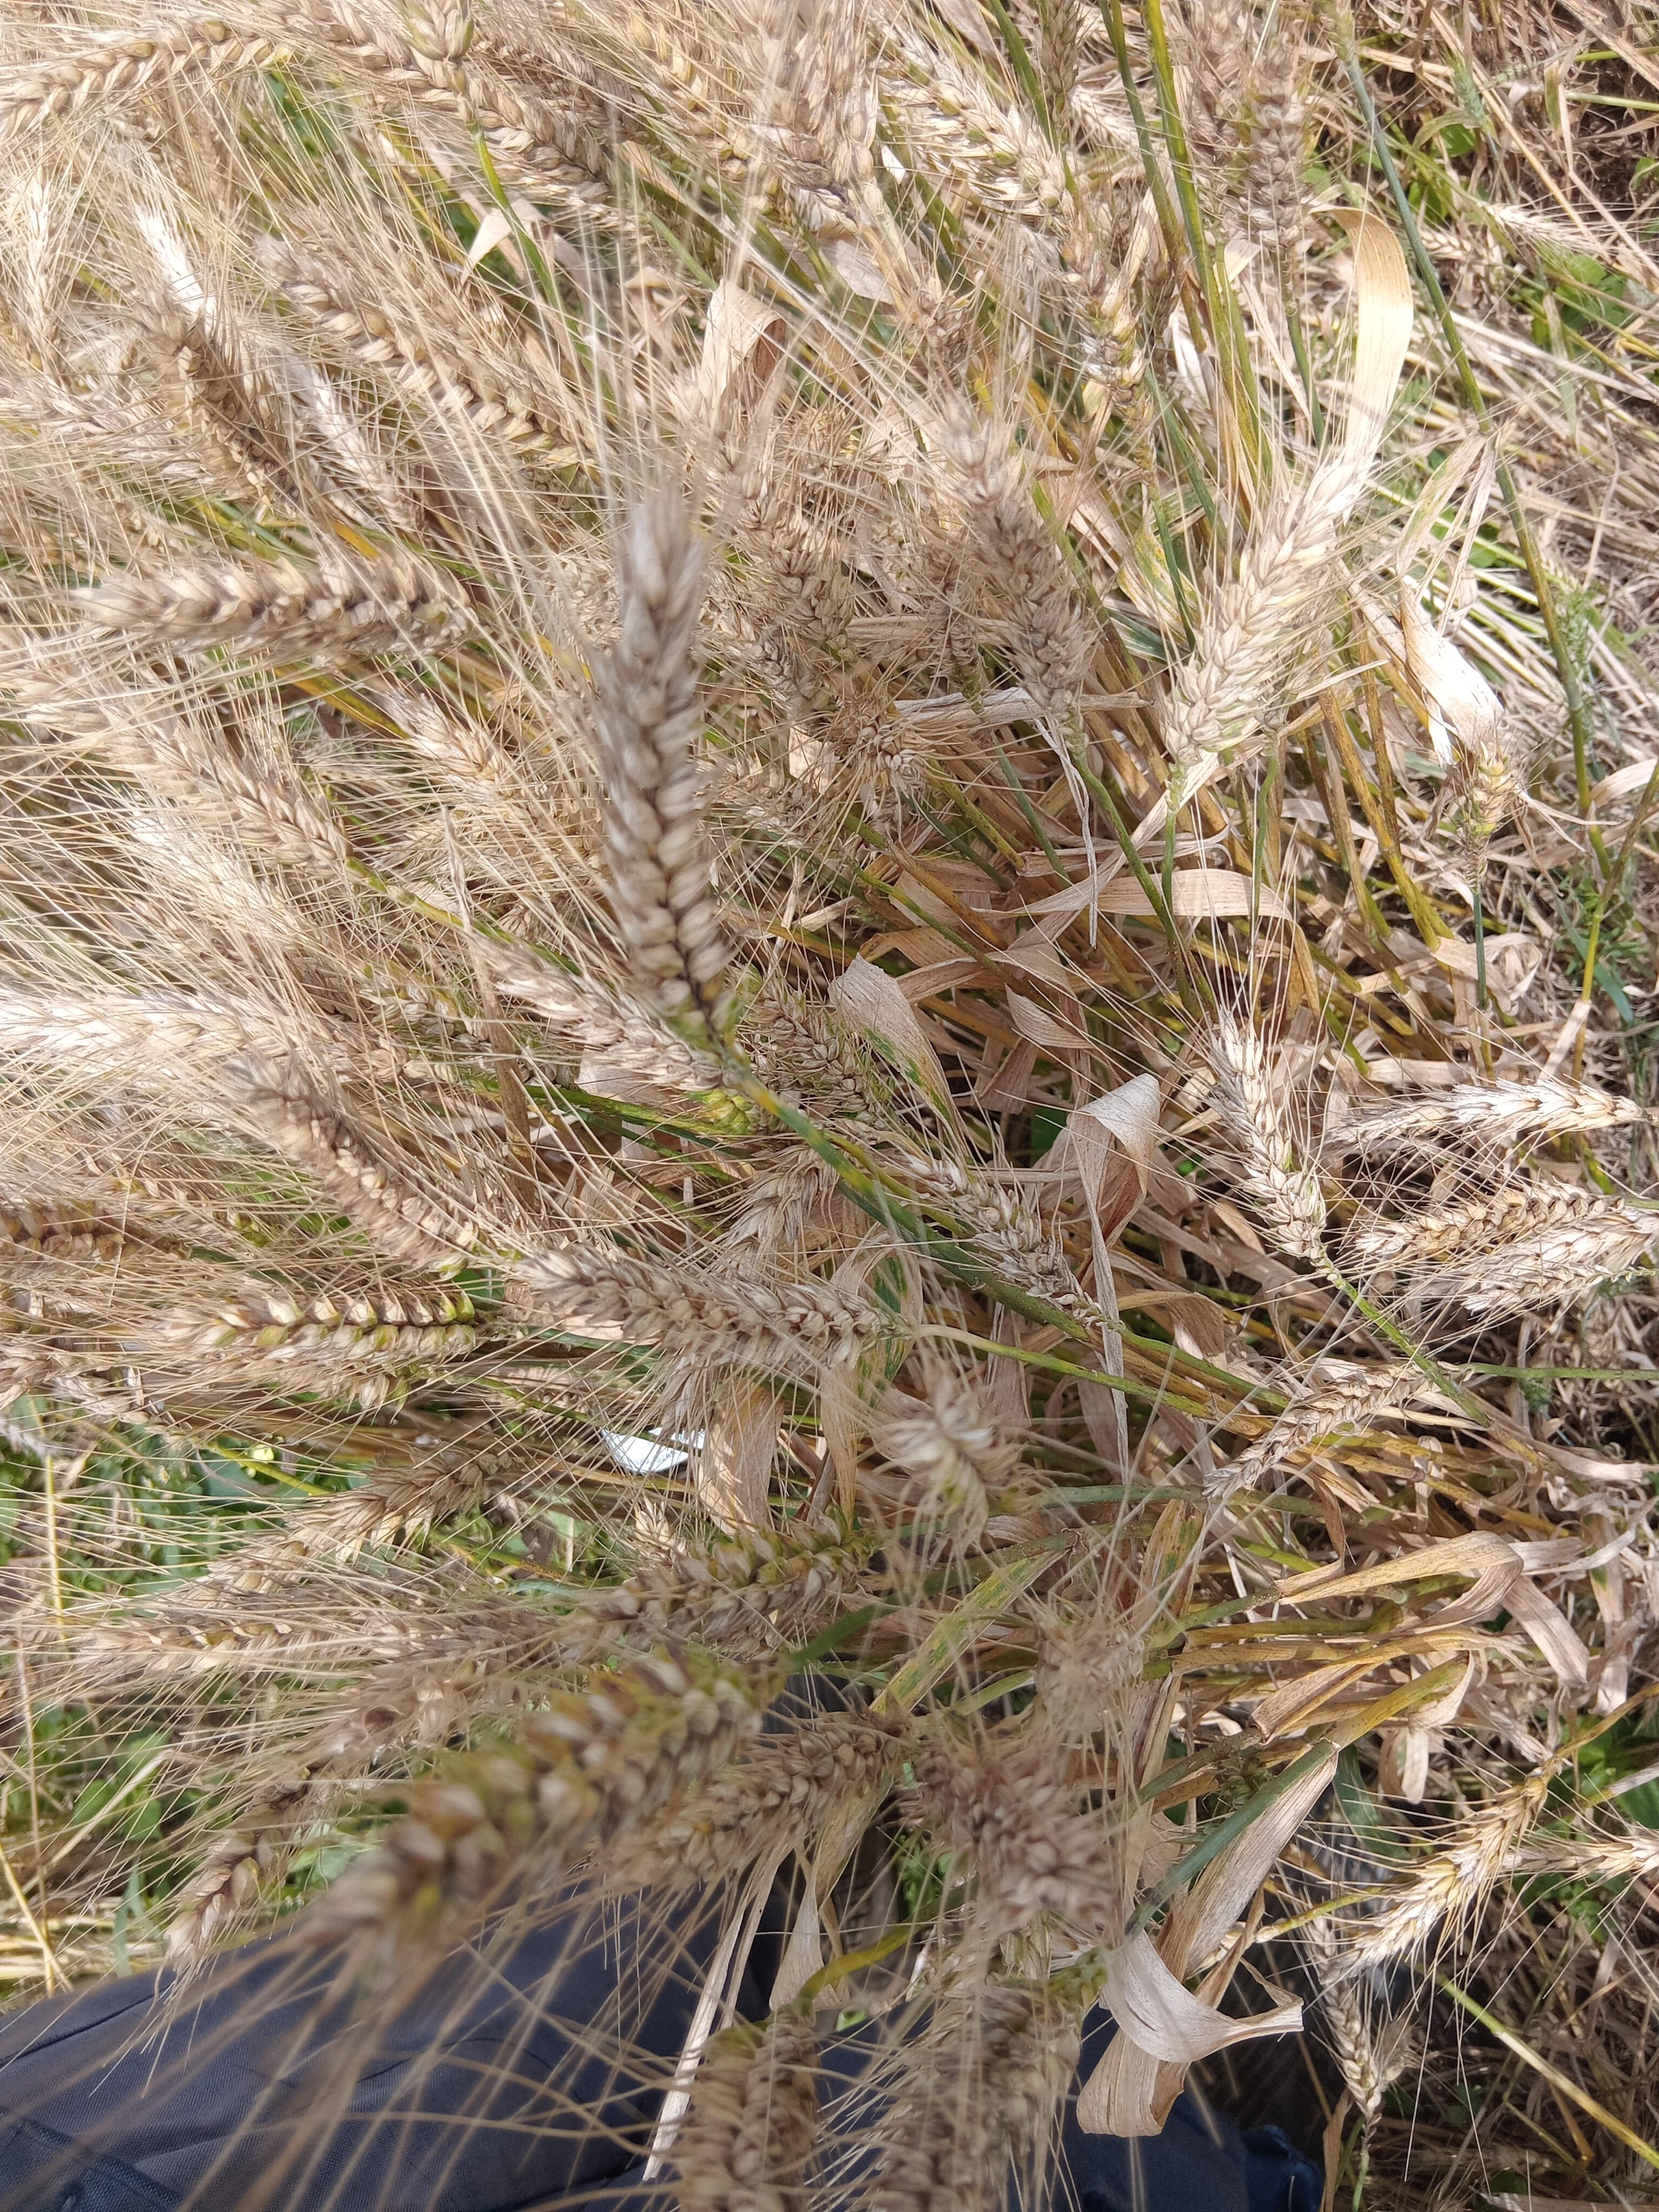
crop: wheat
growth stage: maturity
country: Kenya
